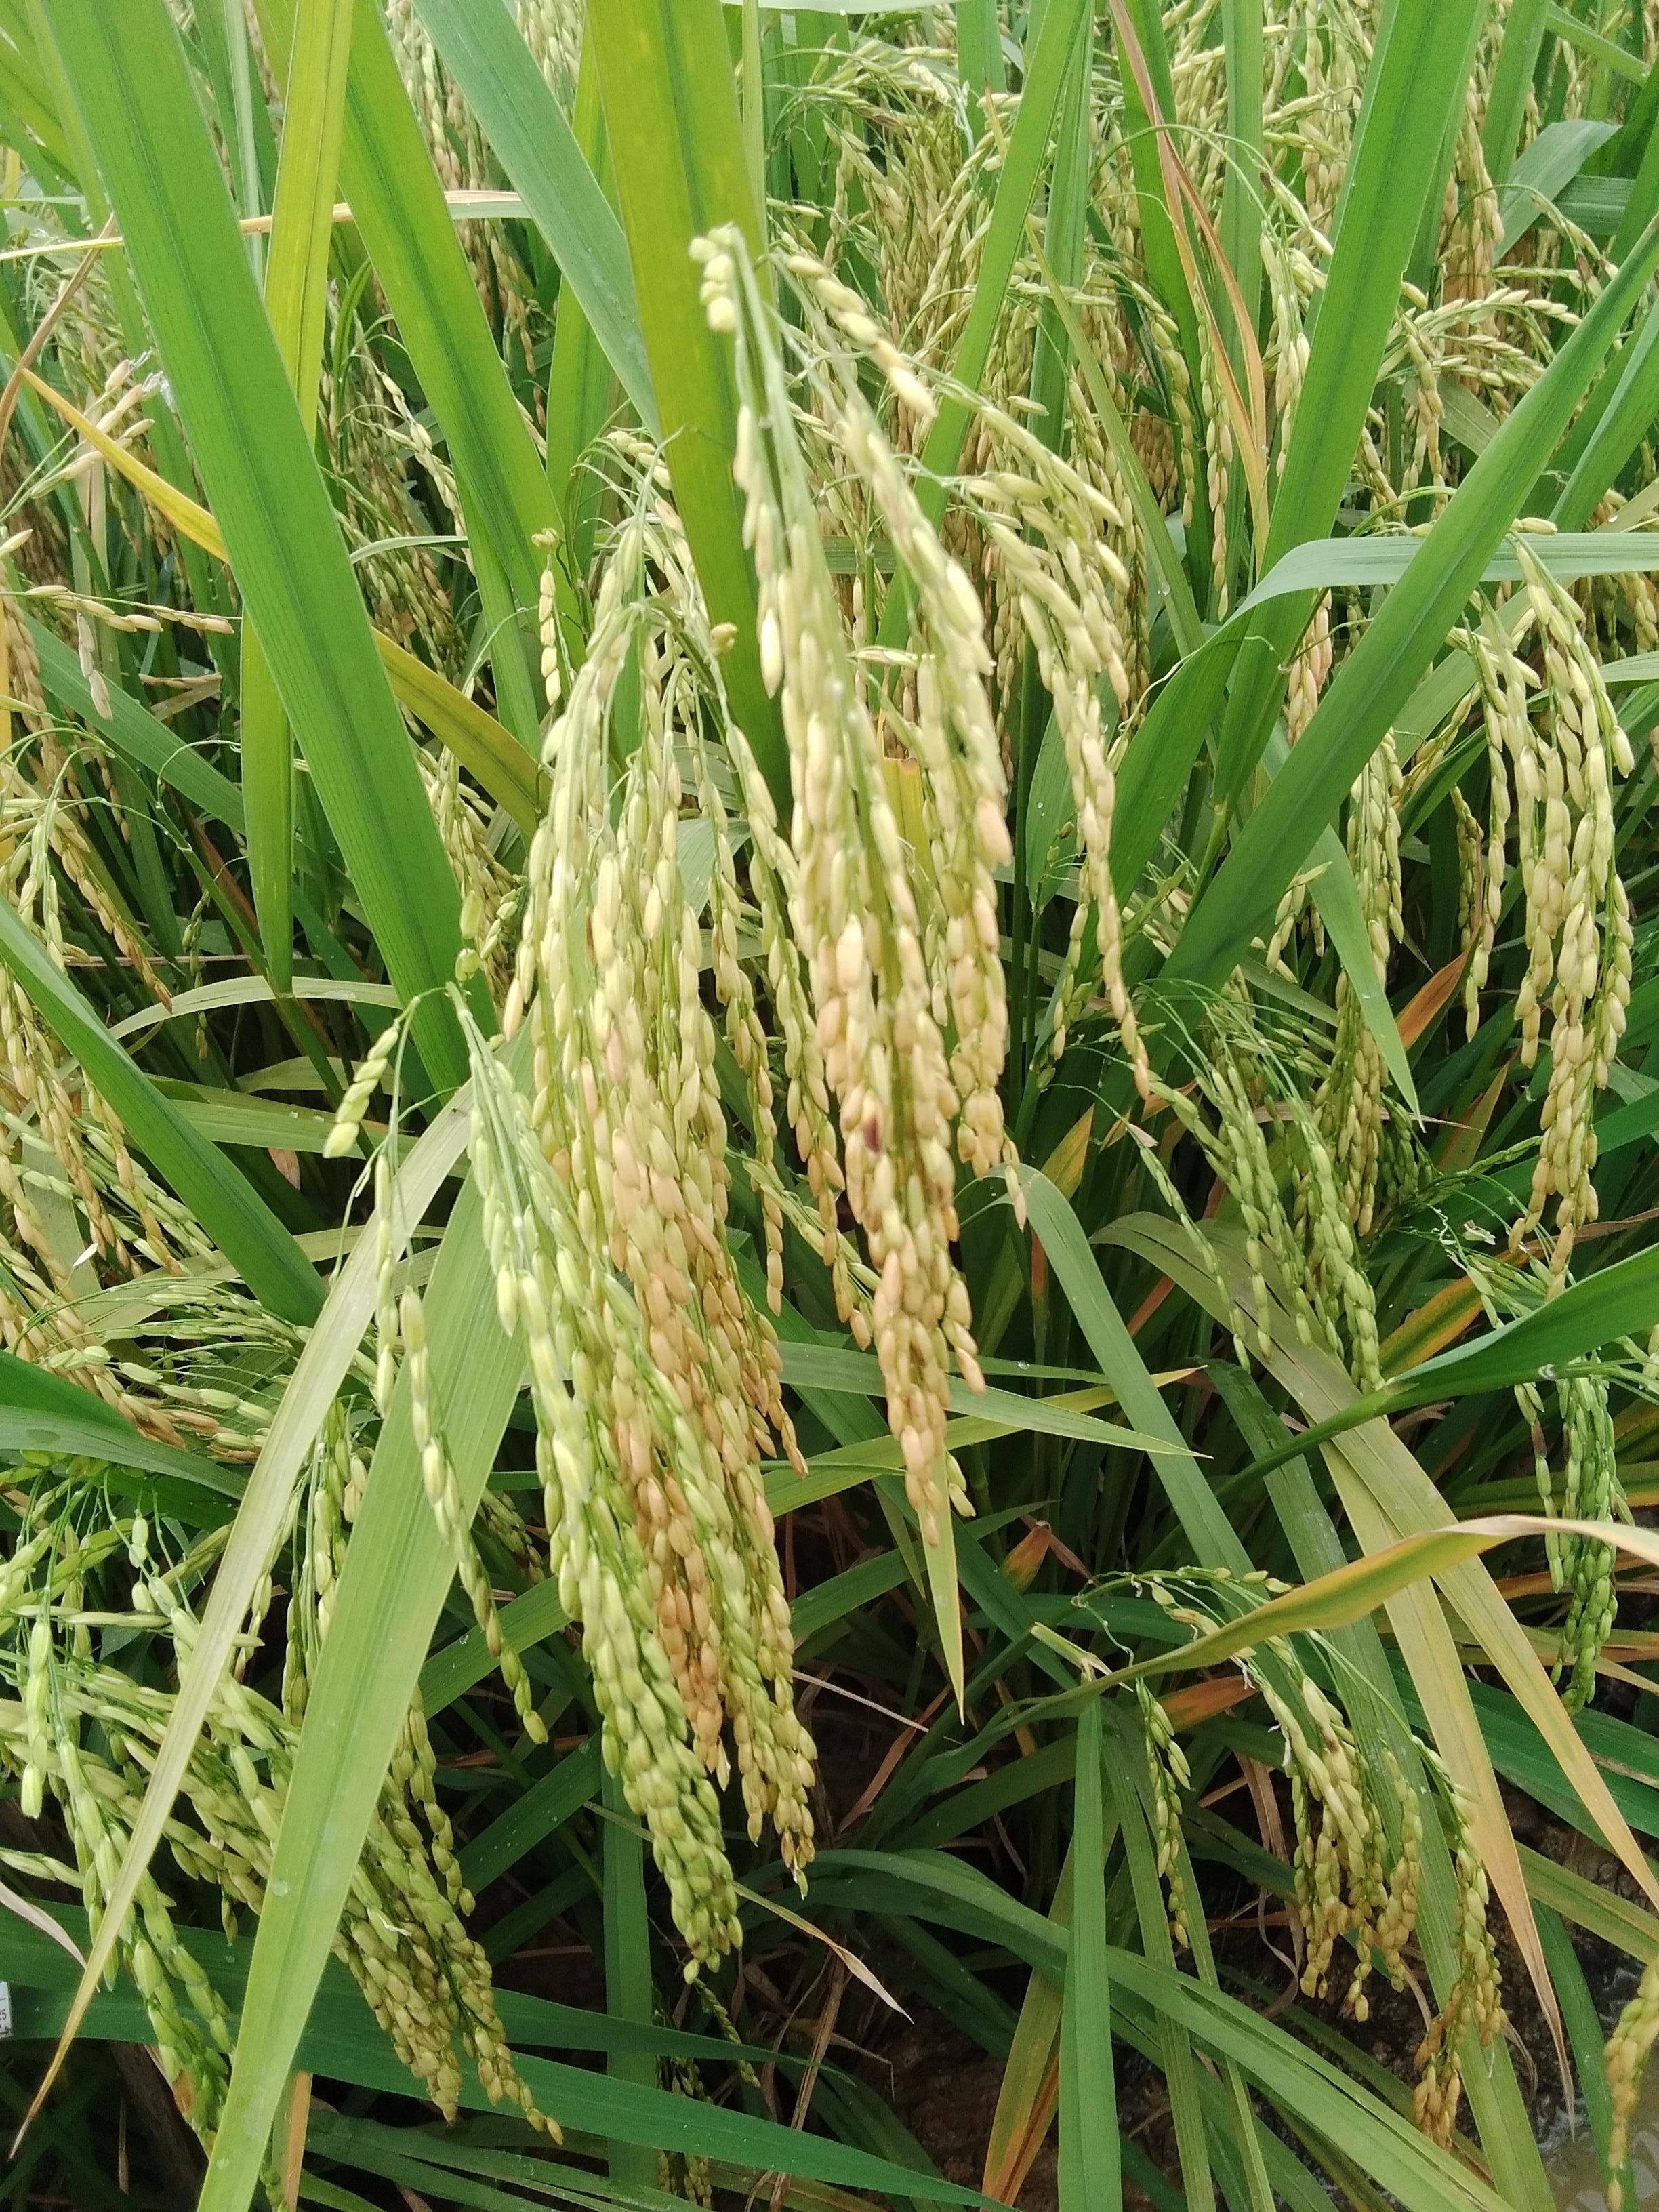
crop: rice
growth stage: ripening
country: Nigeria
